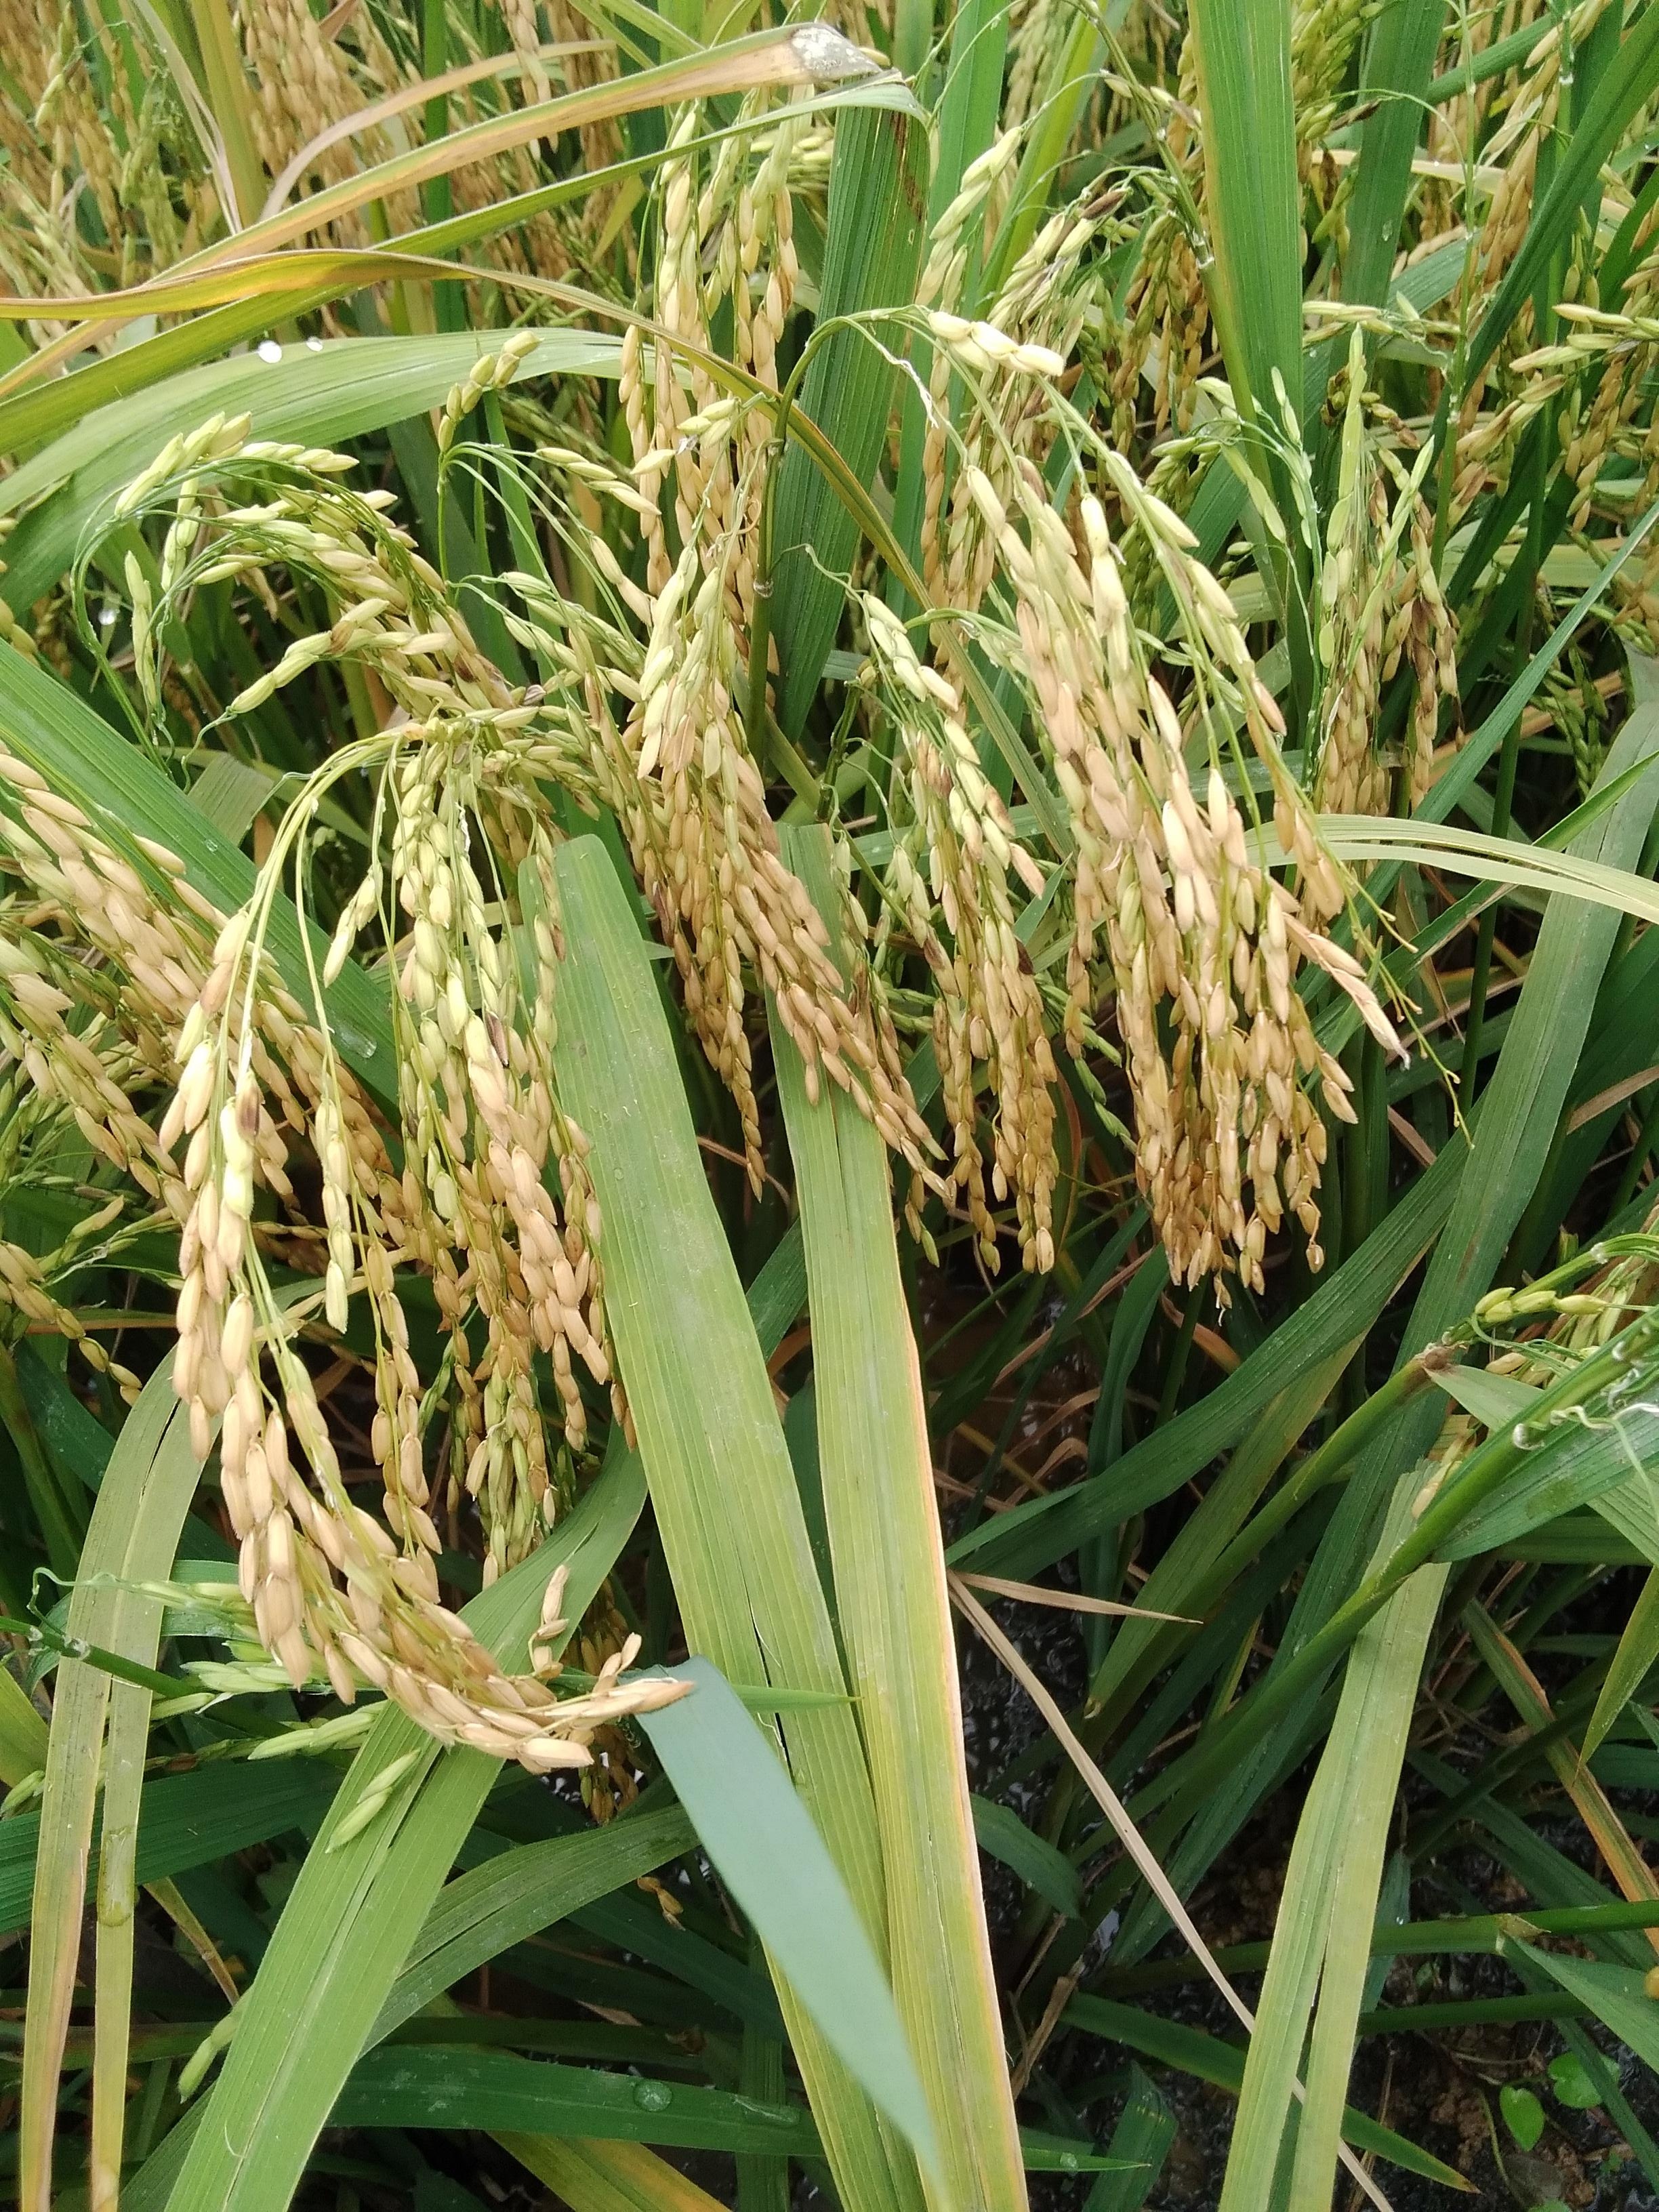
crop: rice
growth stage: ripening
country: Nigeria
